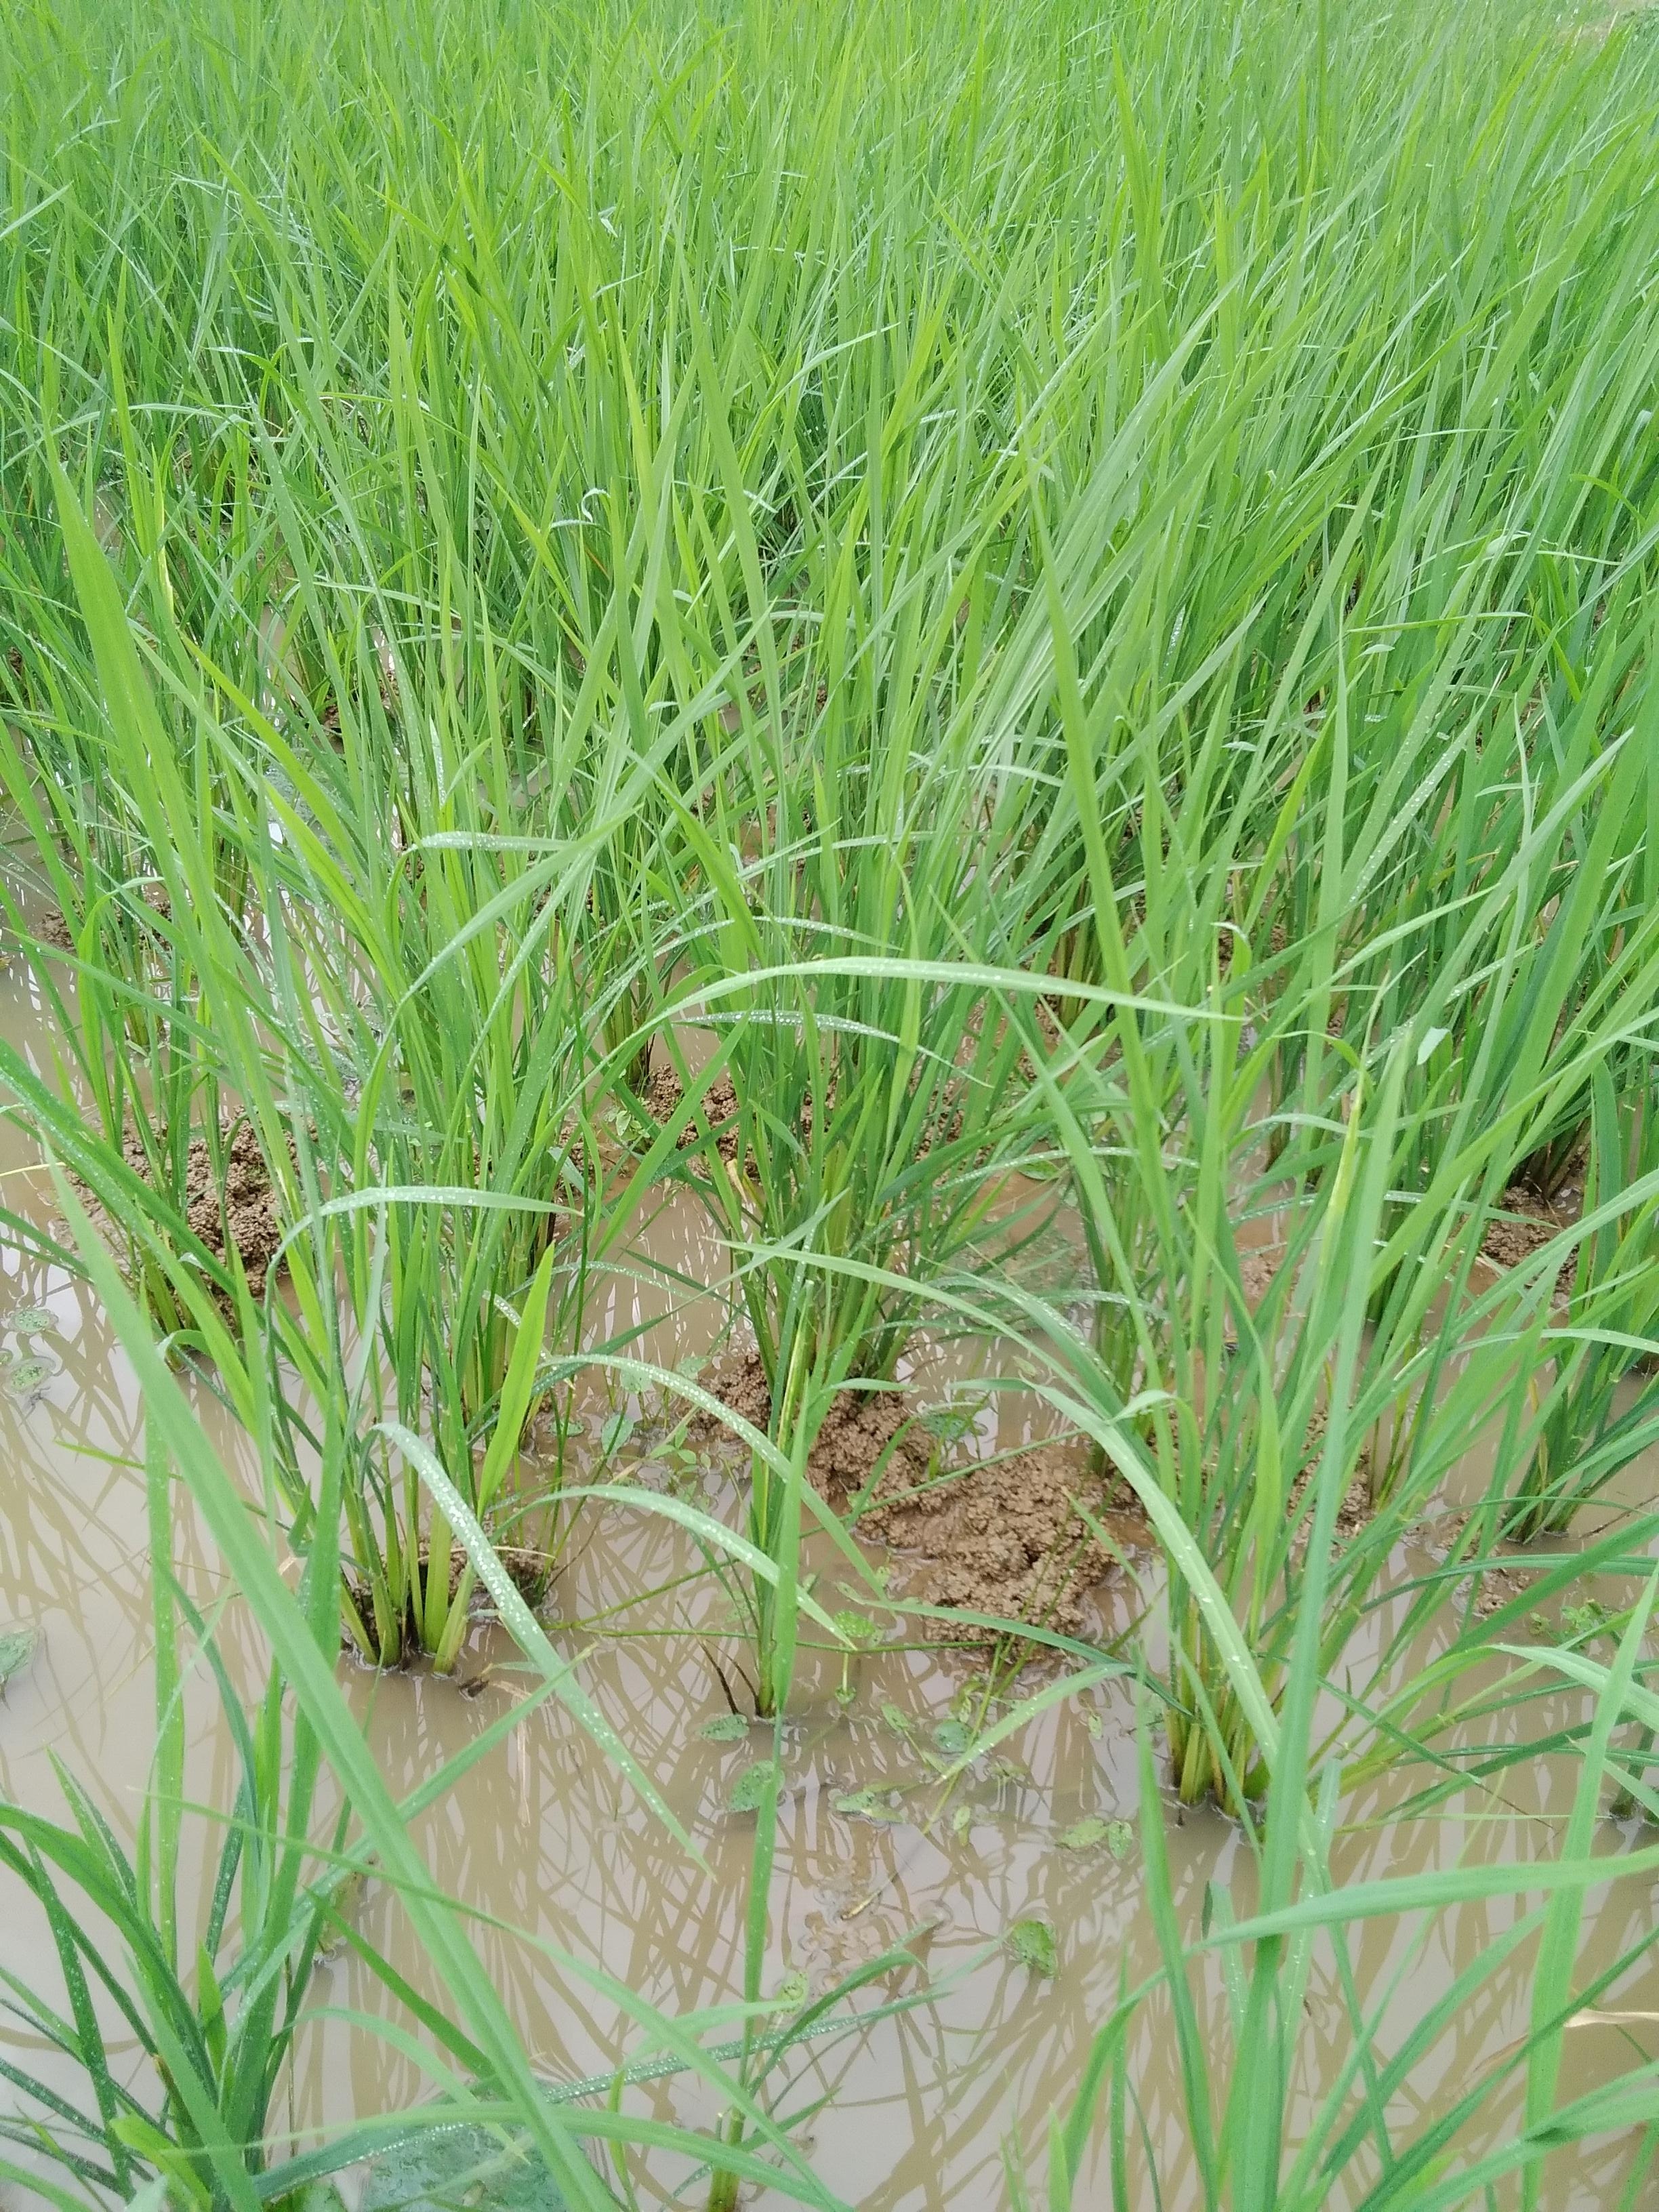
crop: rice
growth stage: vegetative
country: Nigeria
